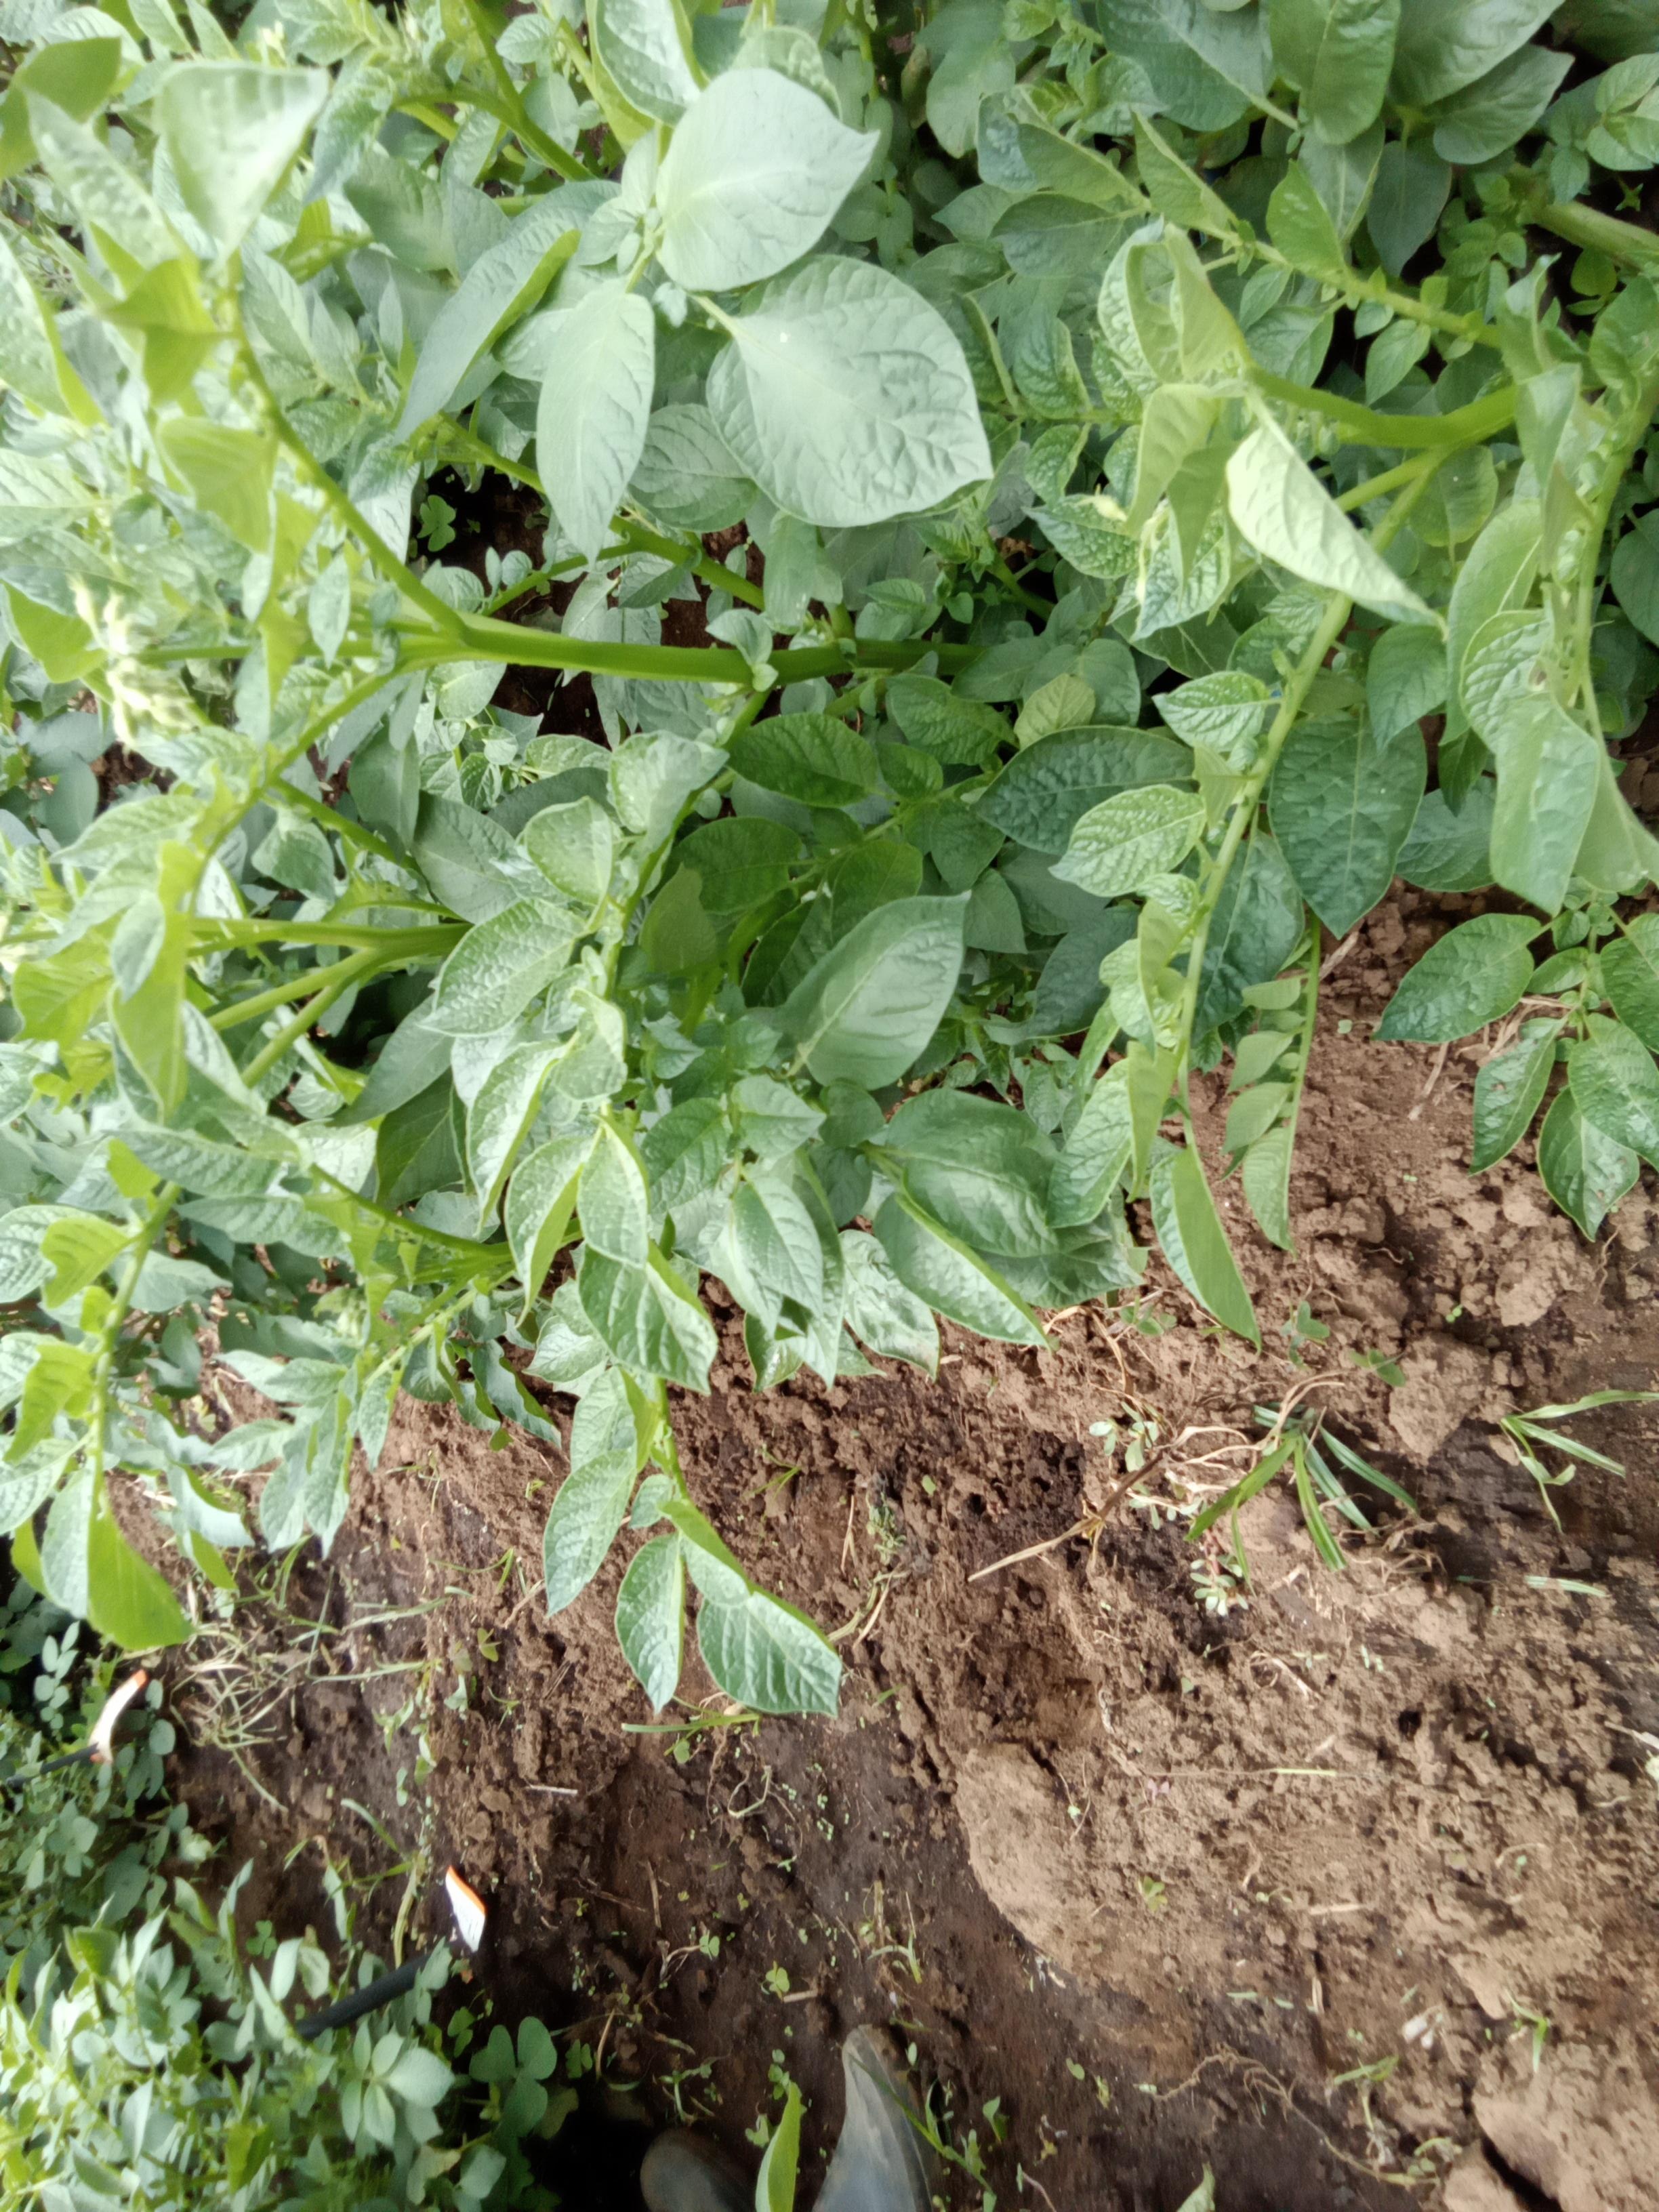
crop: potato
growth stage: vegetative
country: Kenya
